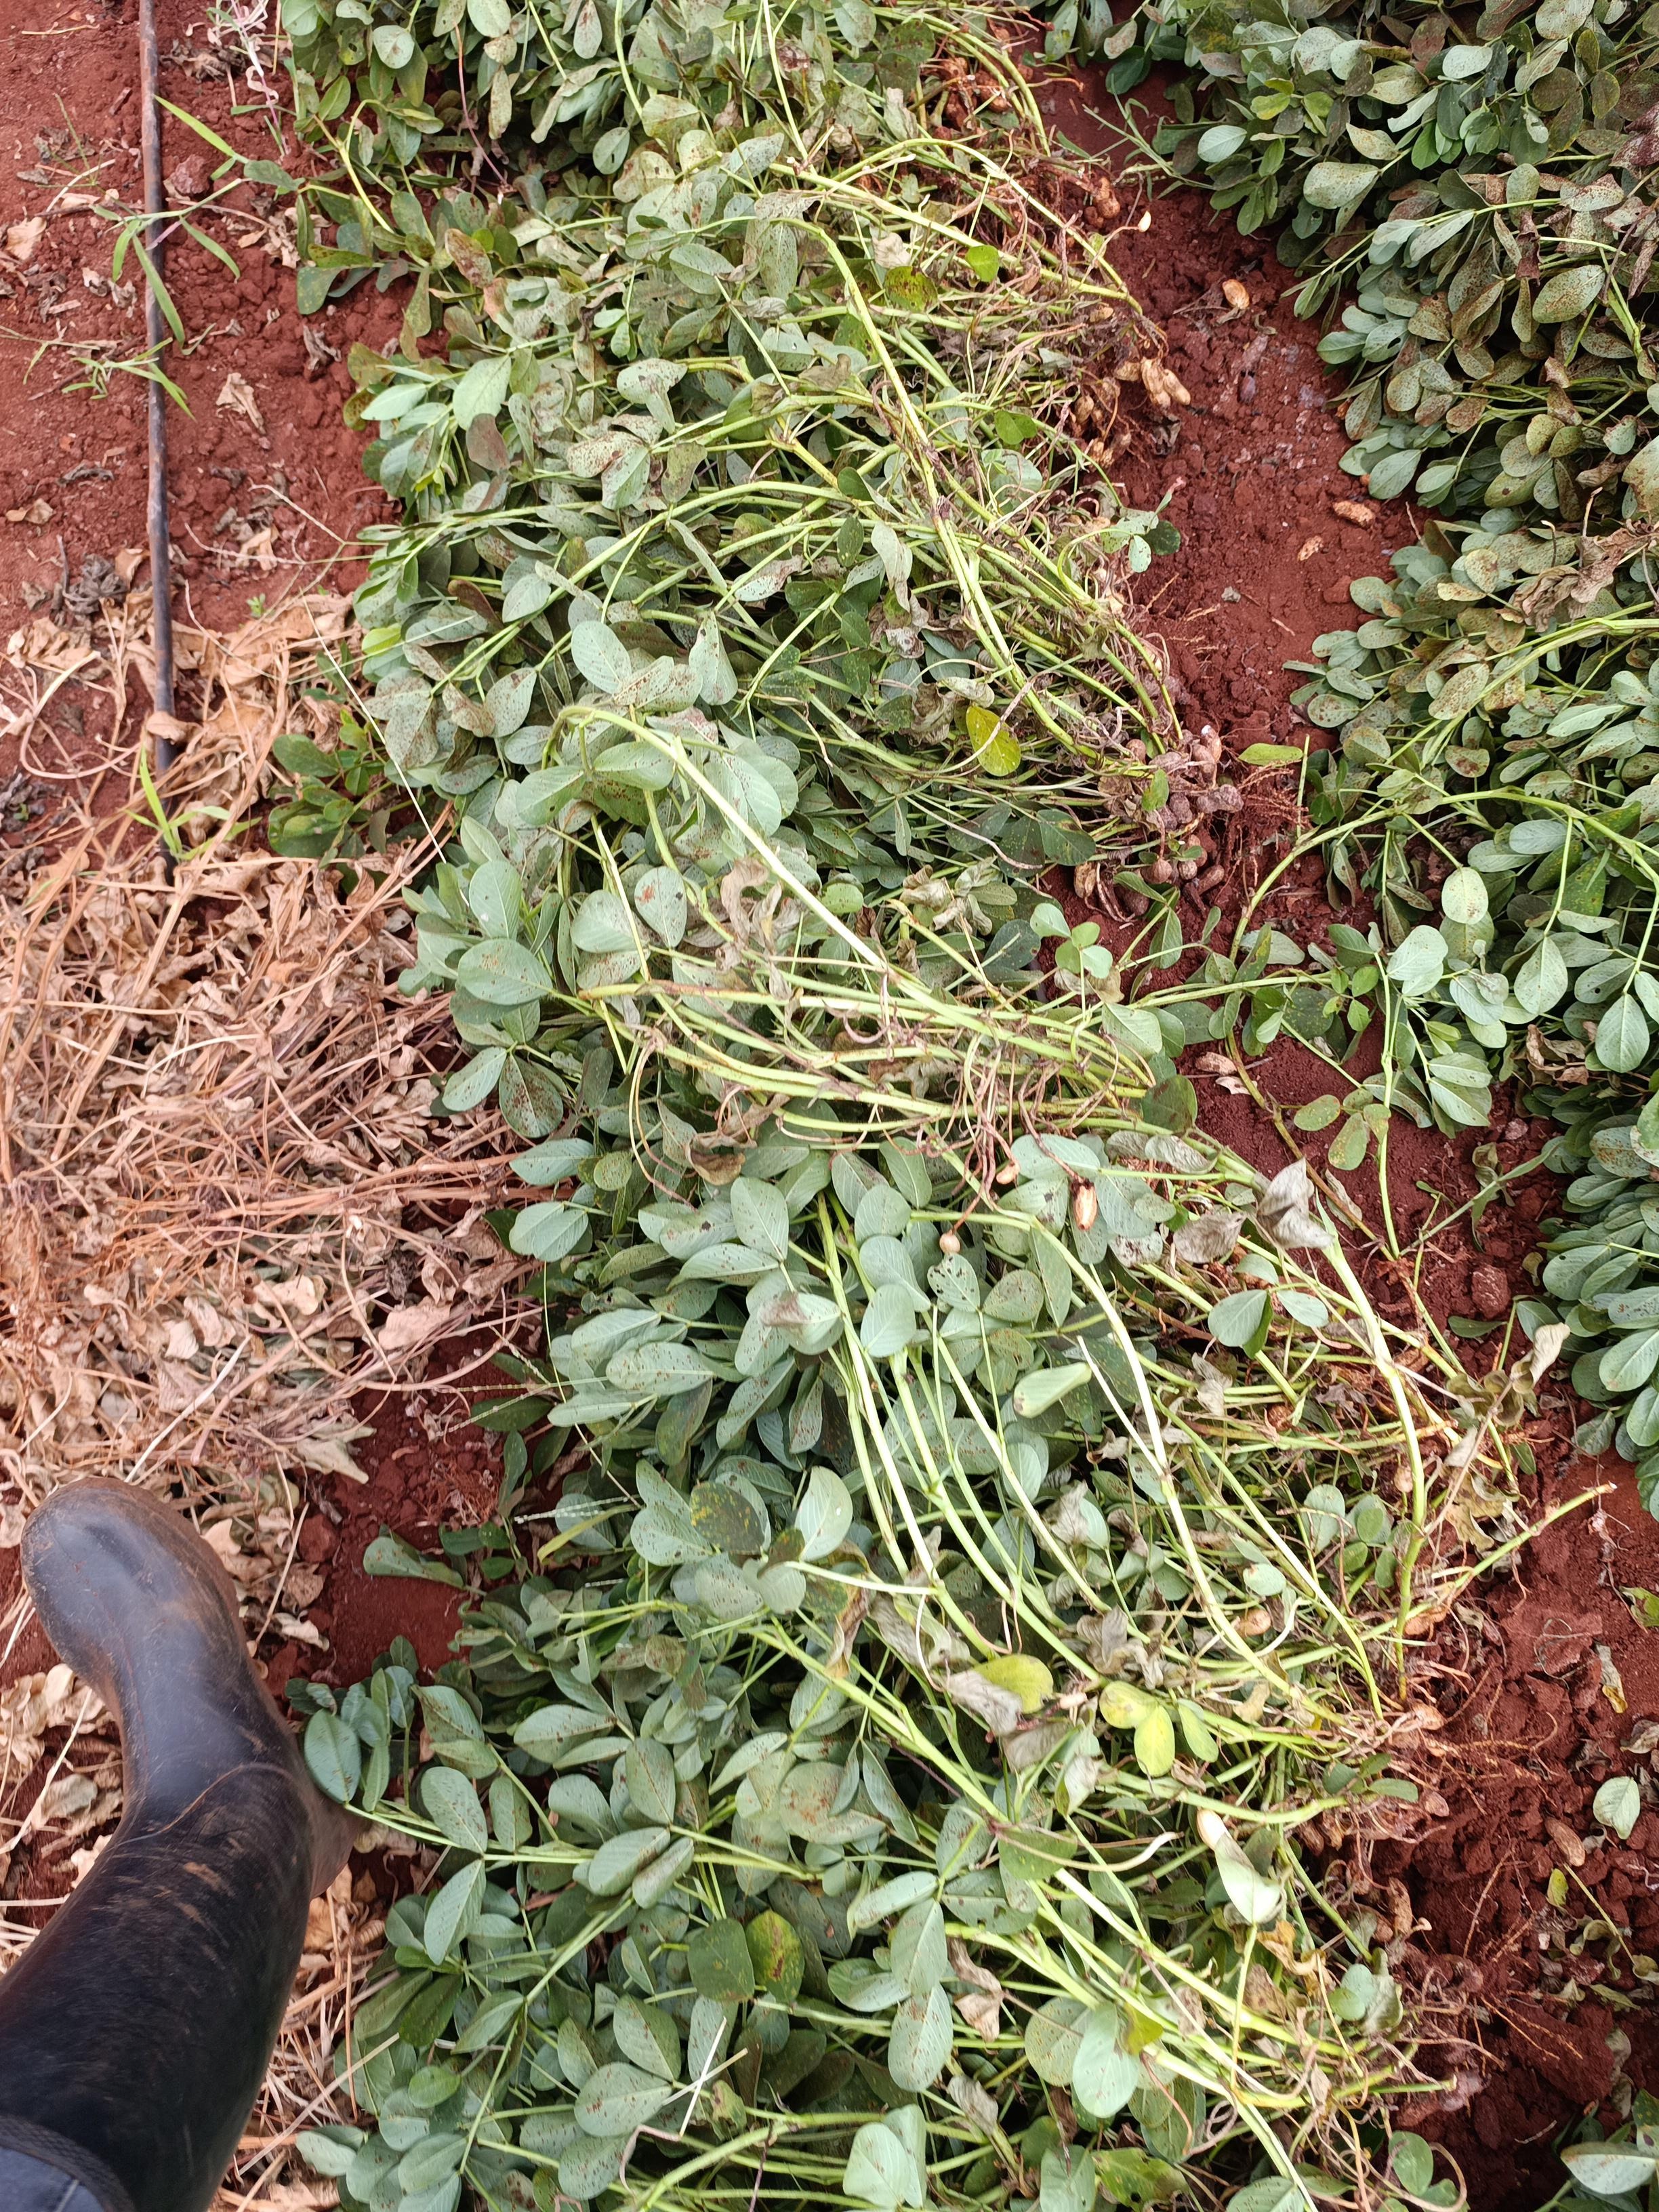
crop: groundnut
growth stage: harvest
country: Kenya
